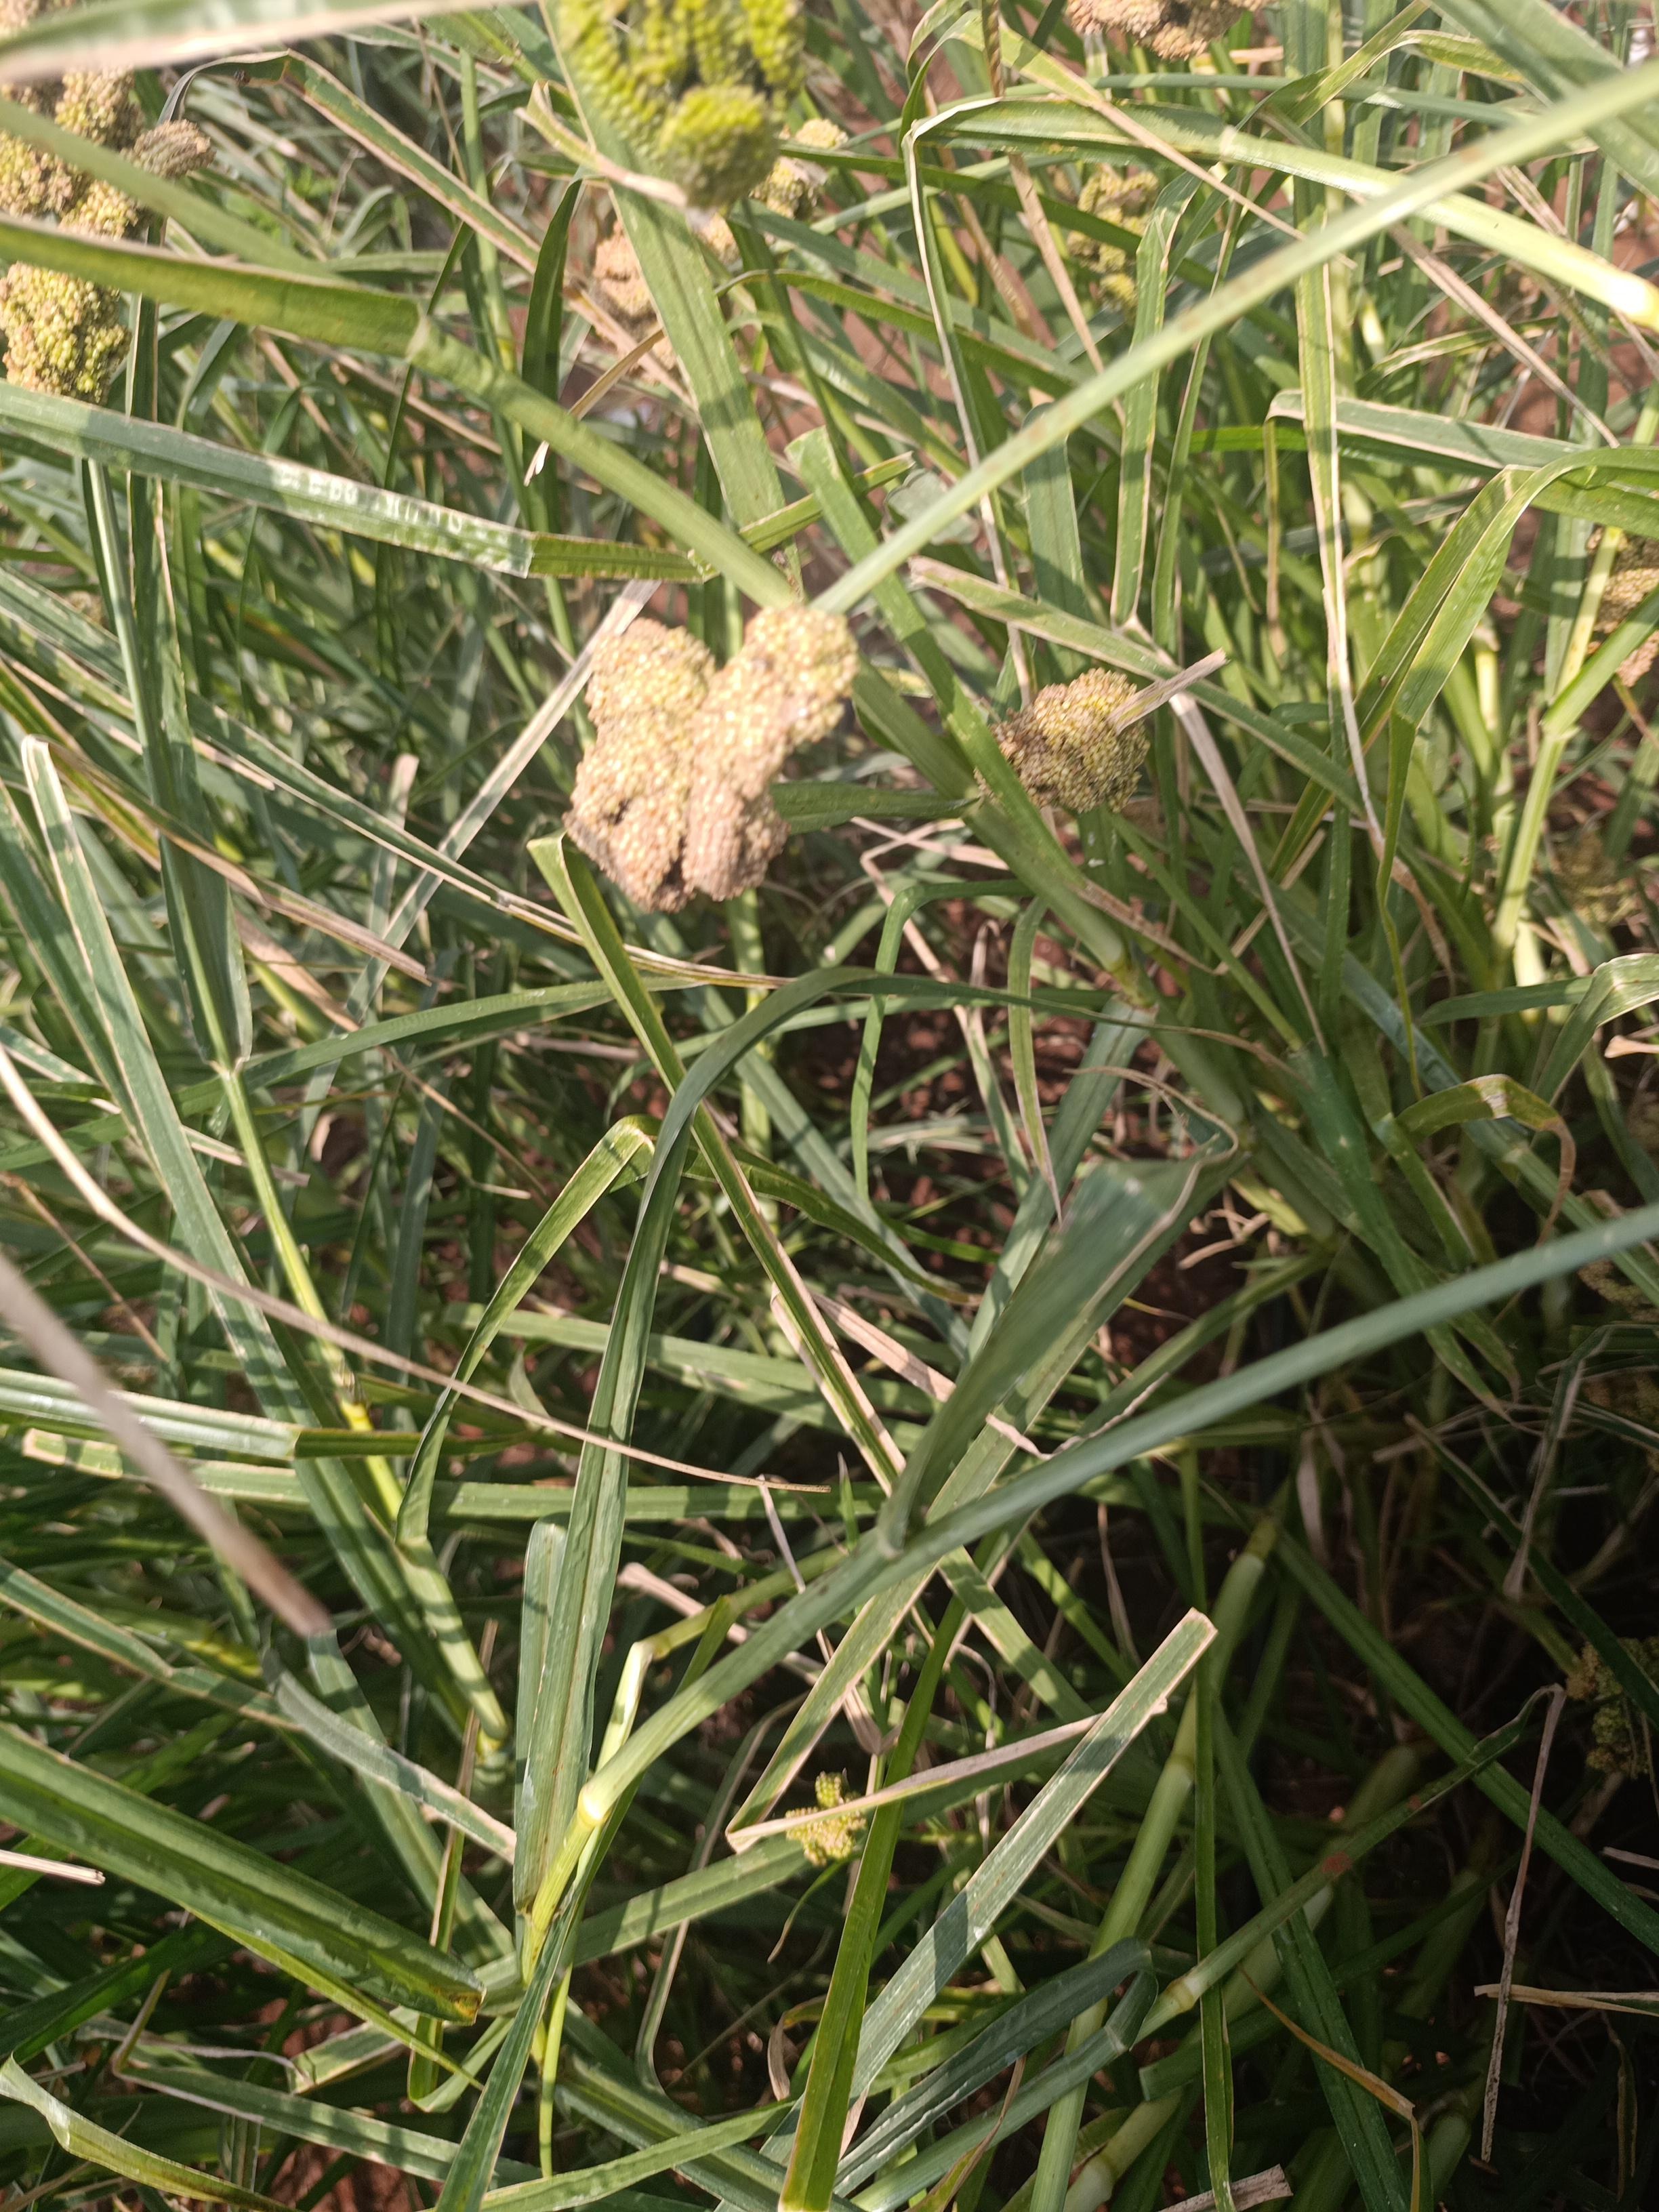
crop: finger millet
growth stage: filling grain
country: Kenya
